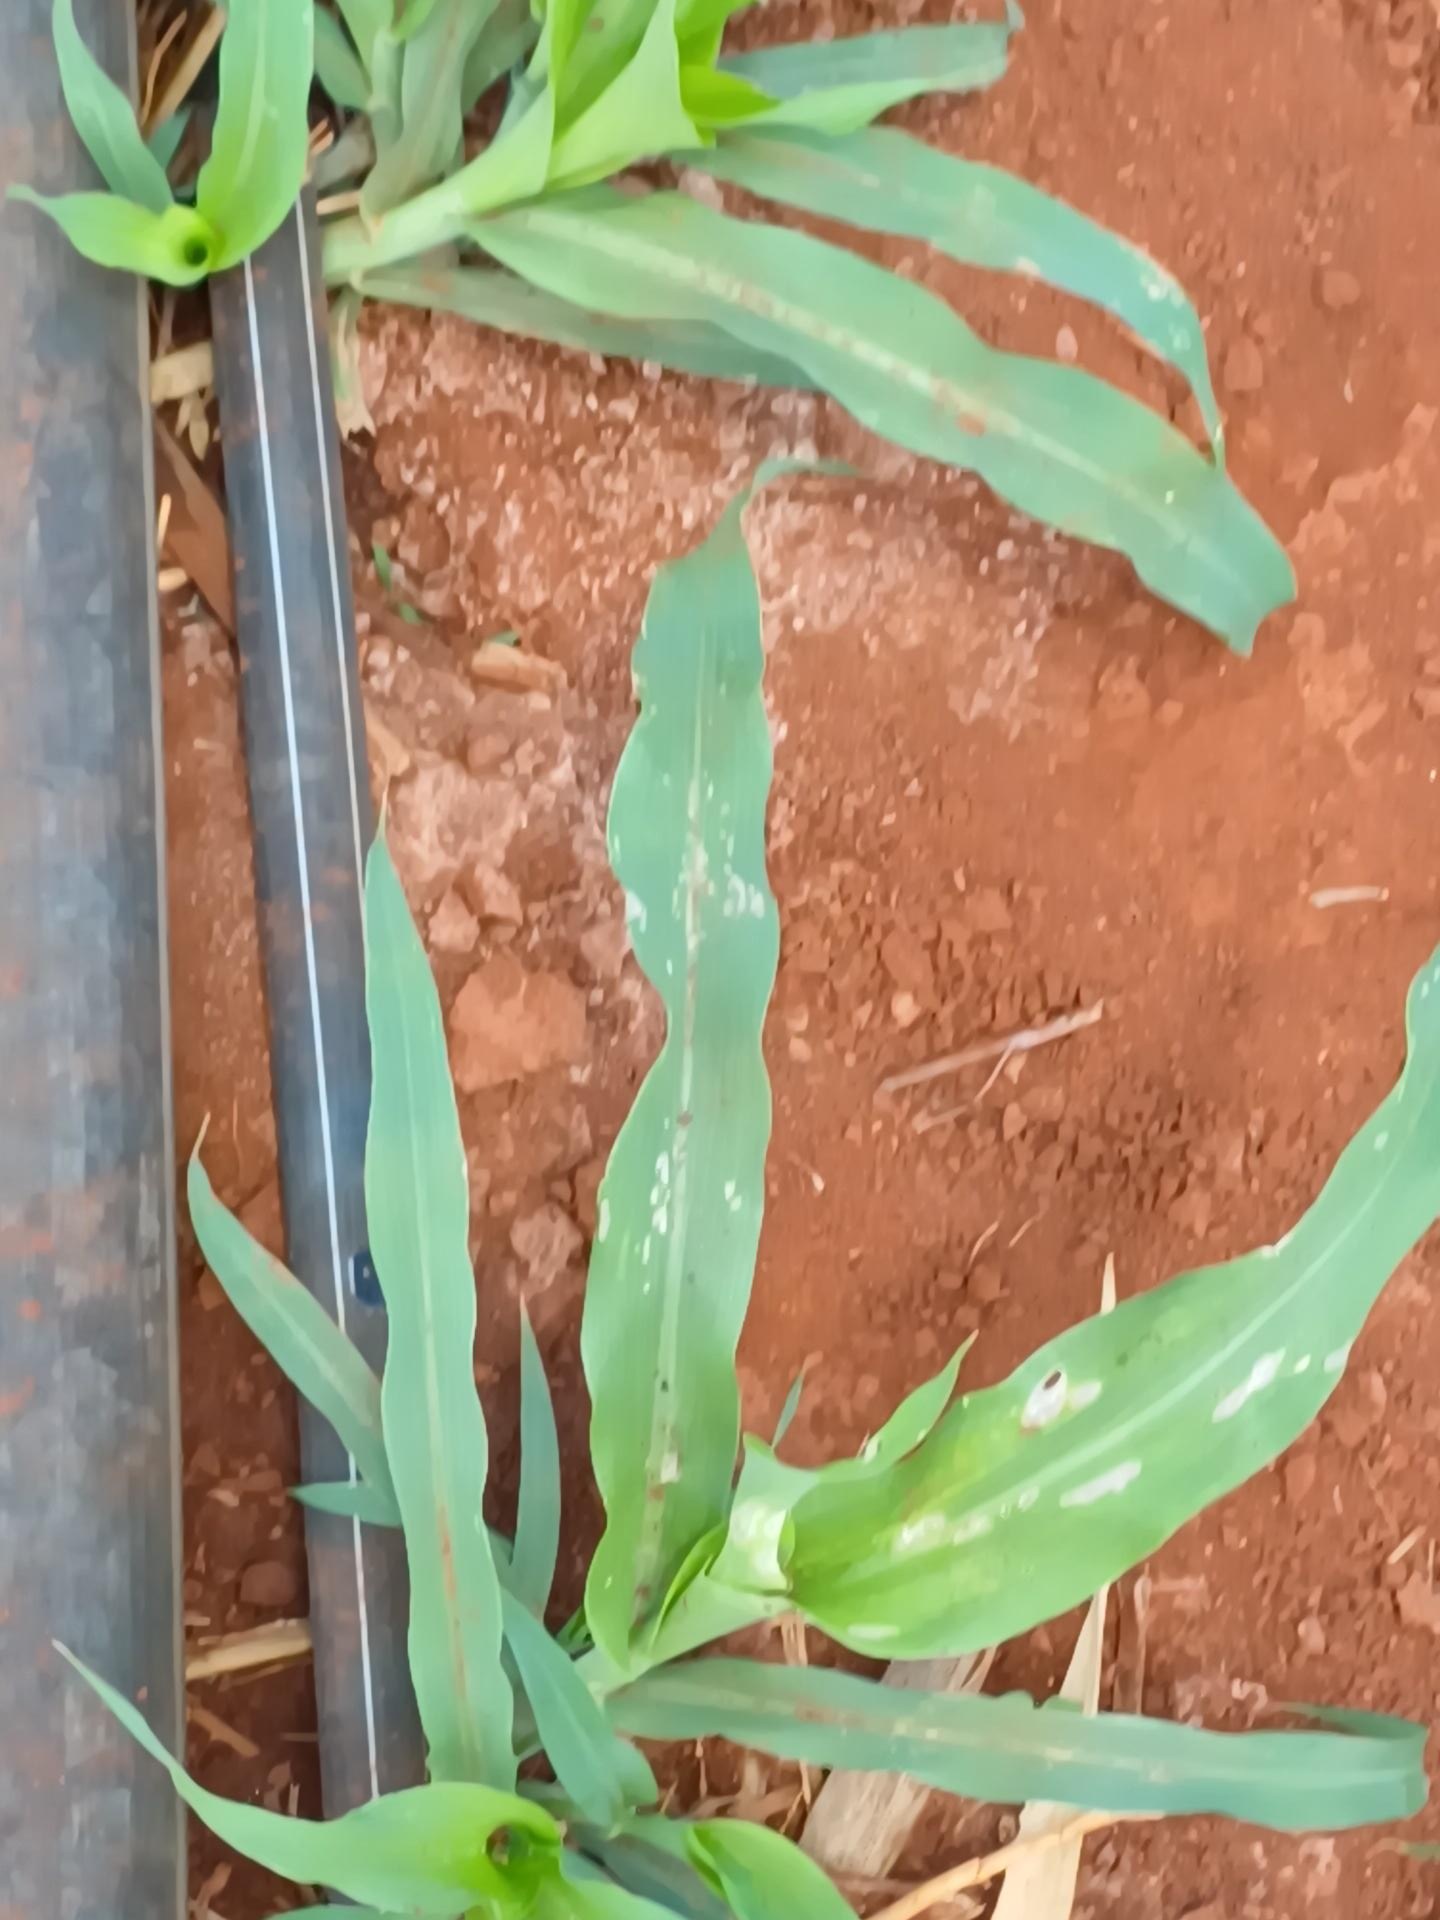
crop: sorghum
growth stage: vegetative
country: Kenya
